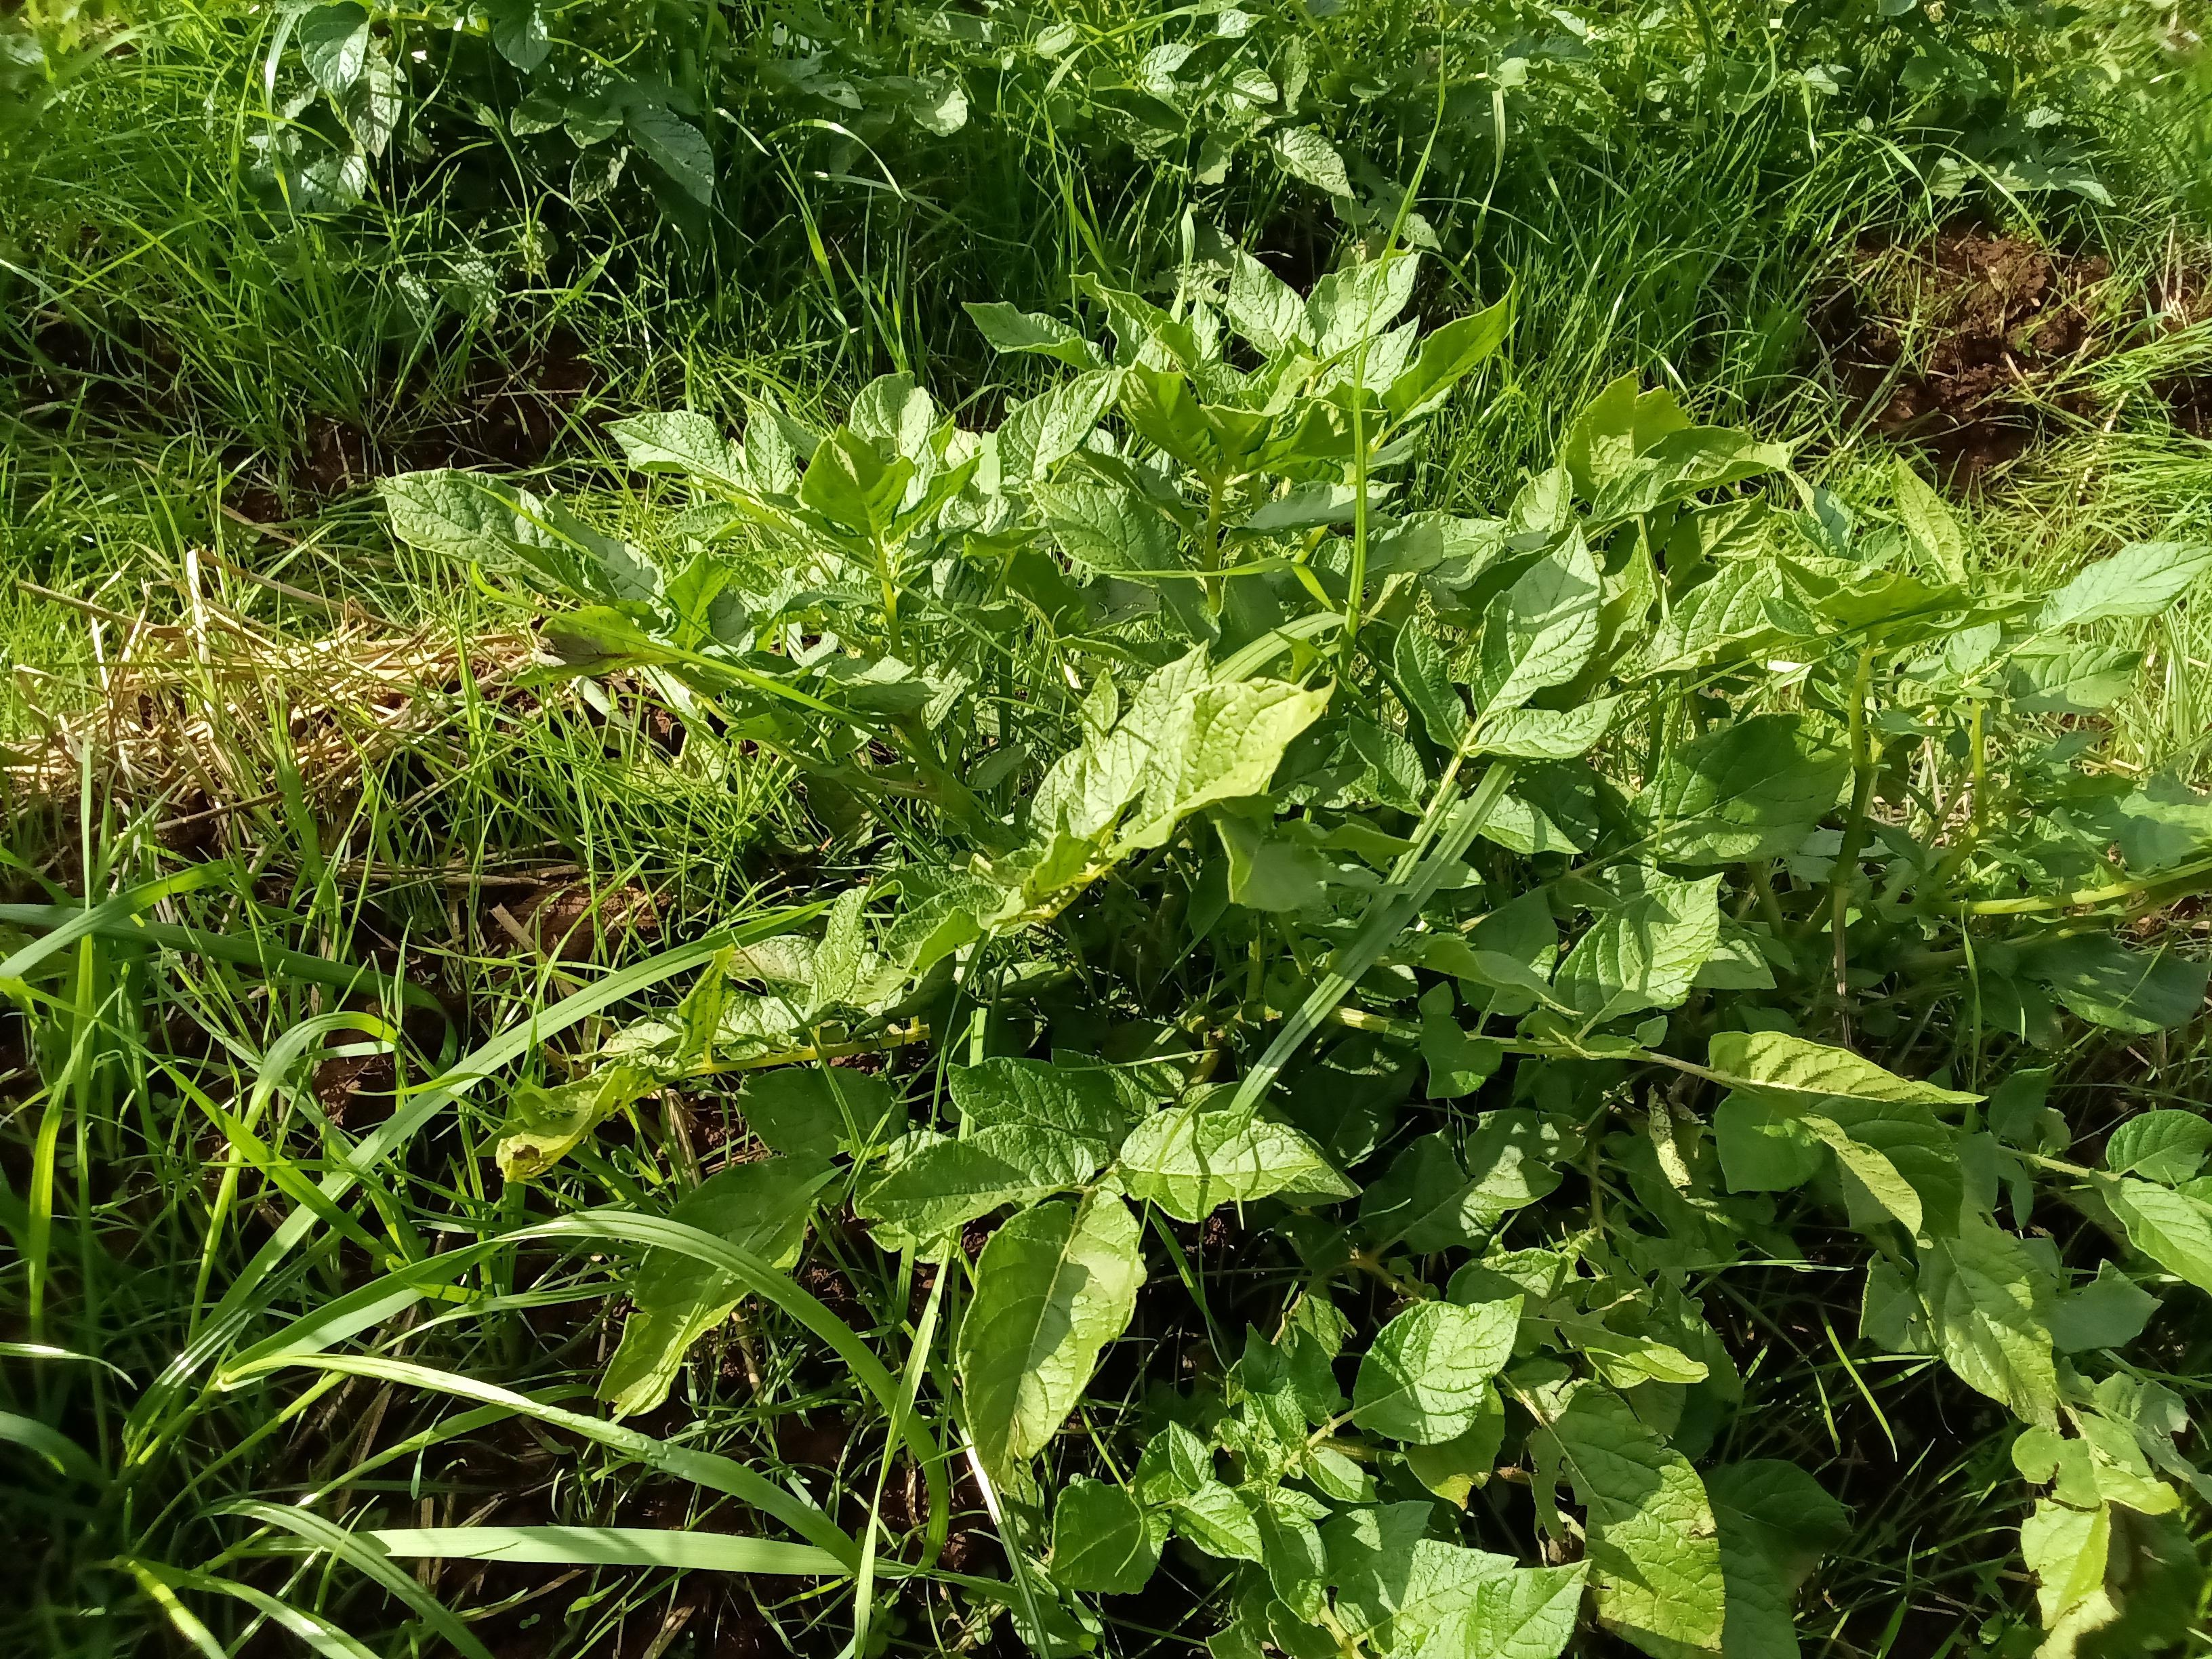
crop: potato
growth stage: flowering
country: Kenya
